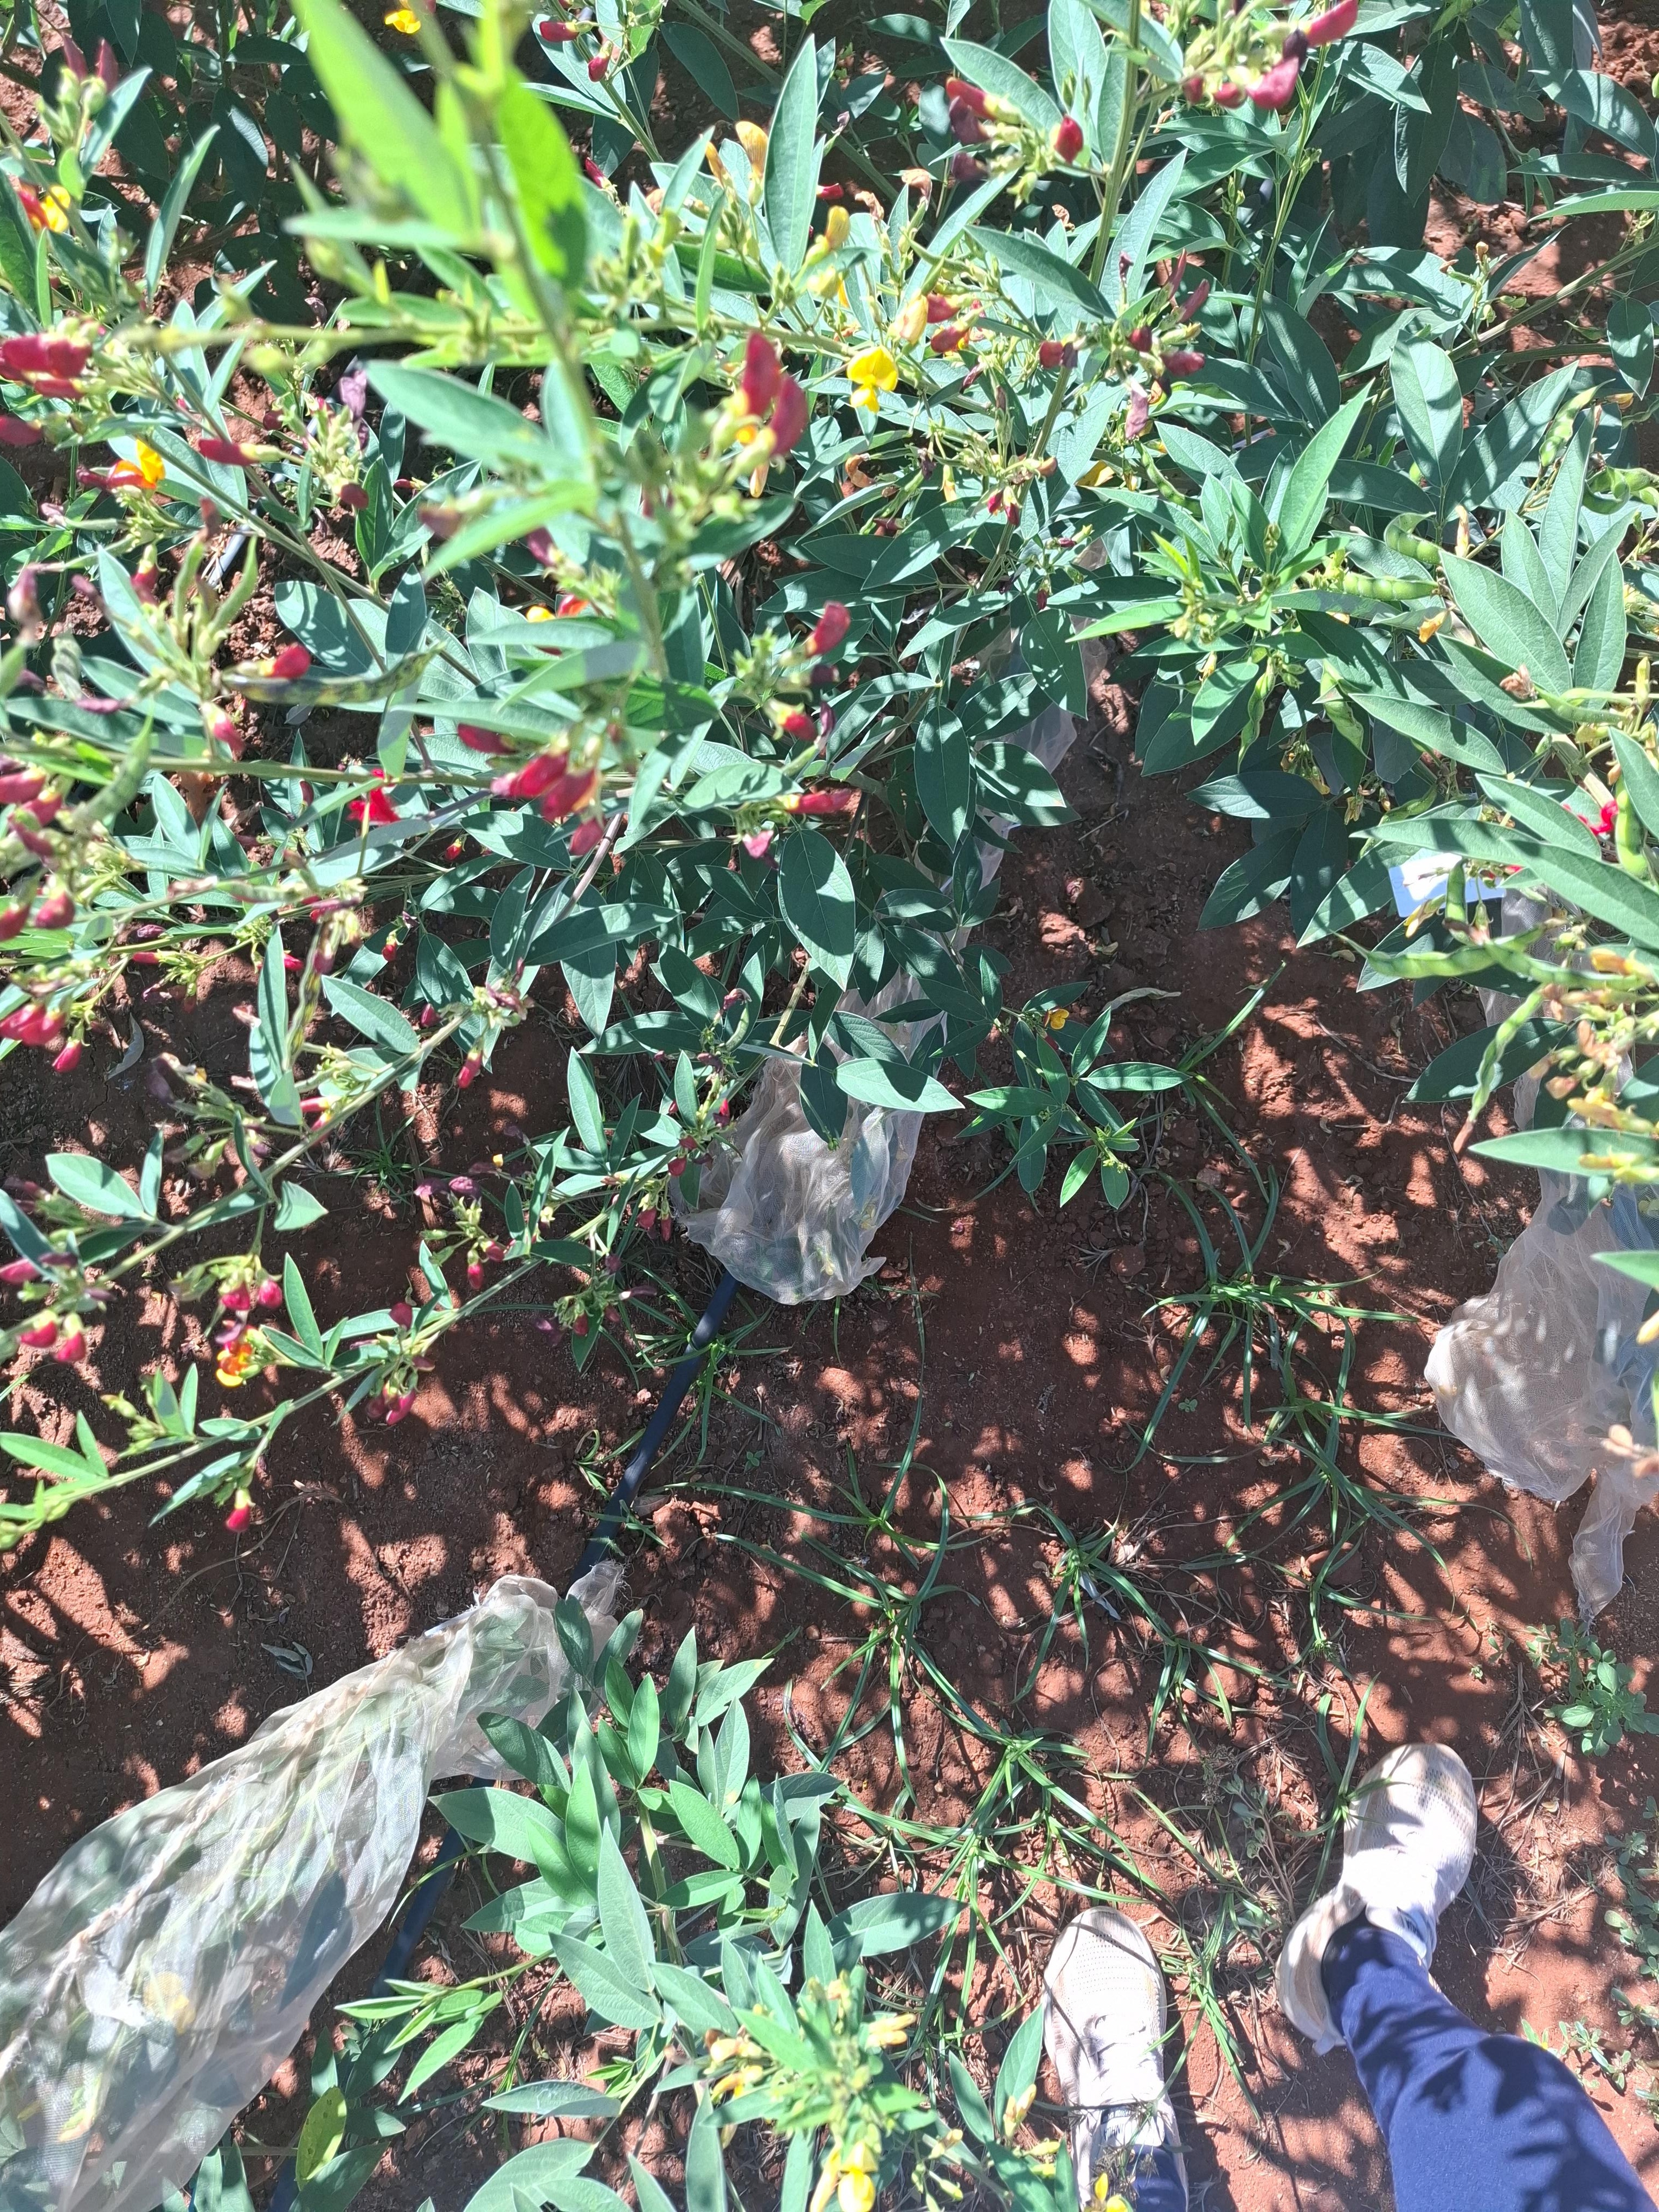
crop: pigeonpea
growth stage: flowering
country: Kenya
